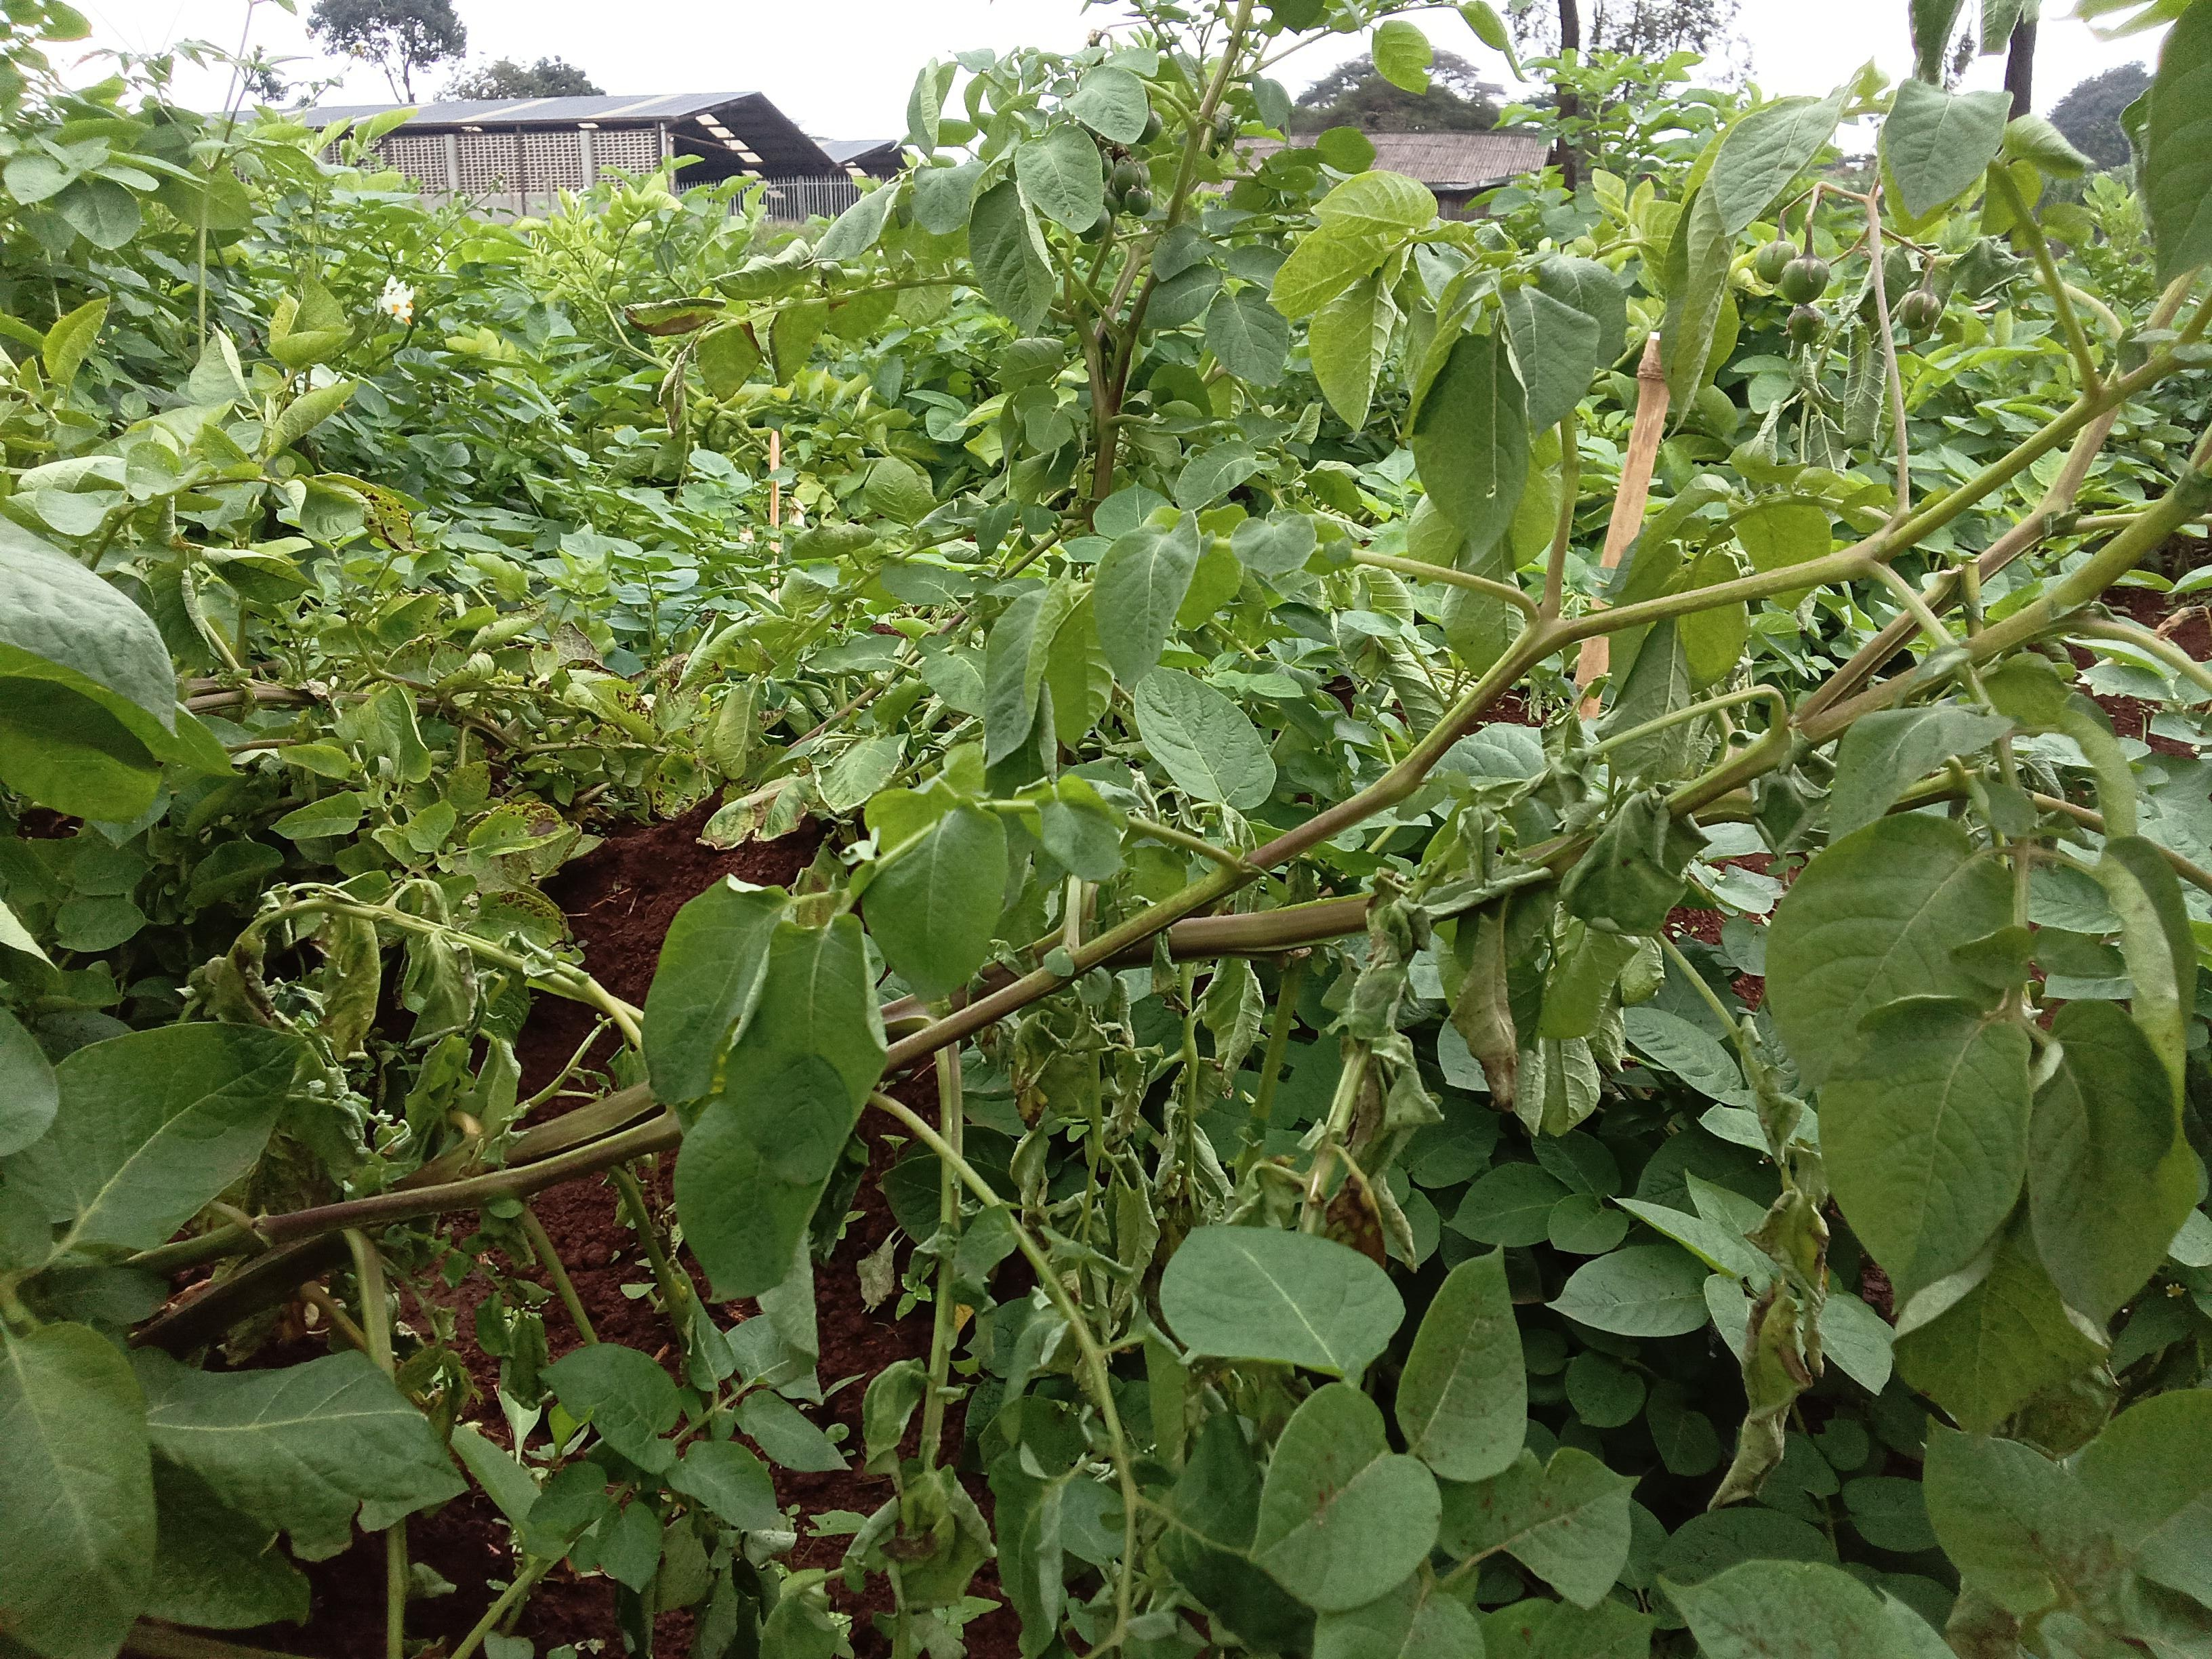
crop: potato
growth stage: flowering
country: Kenya
